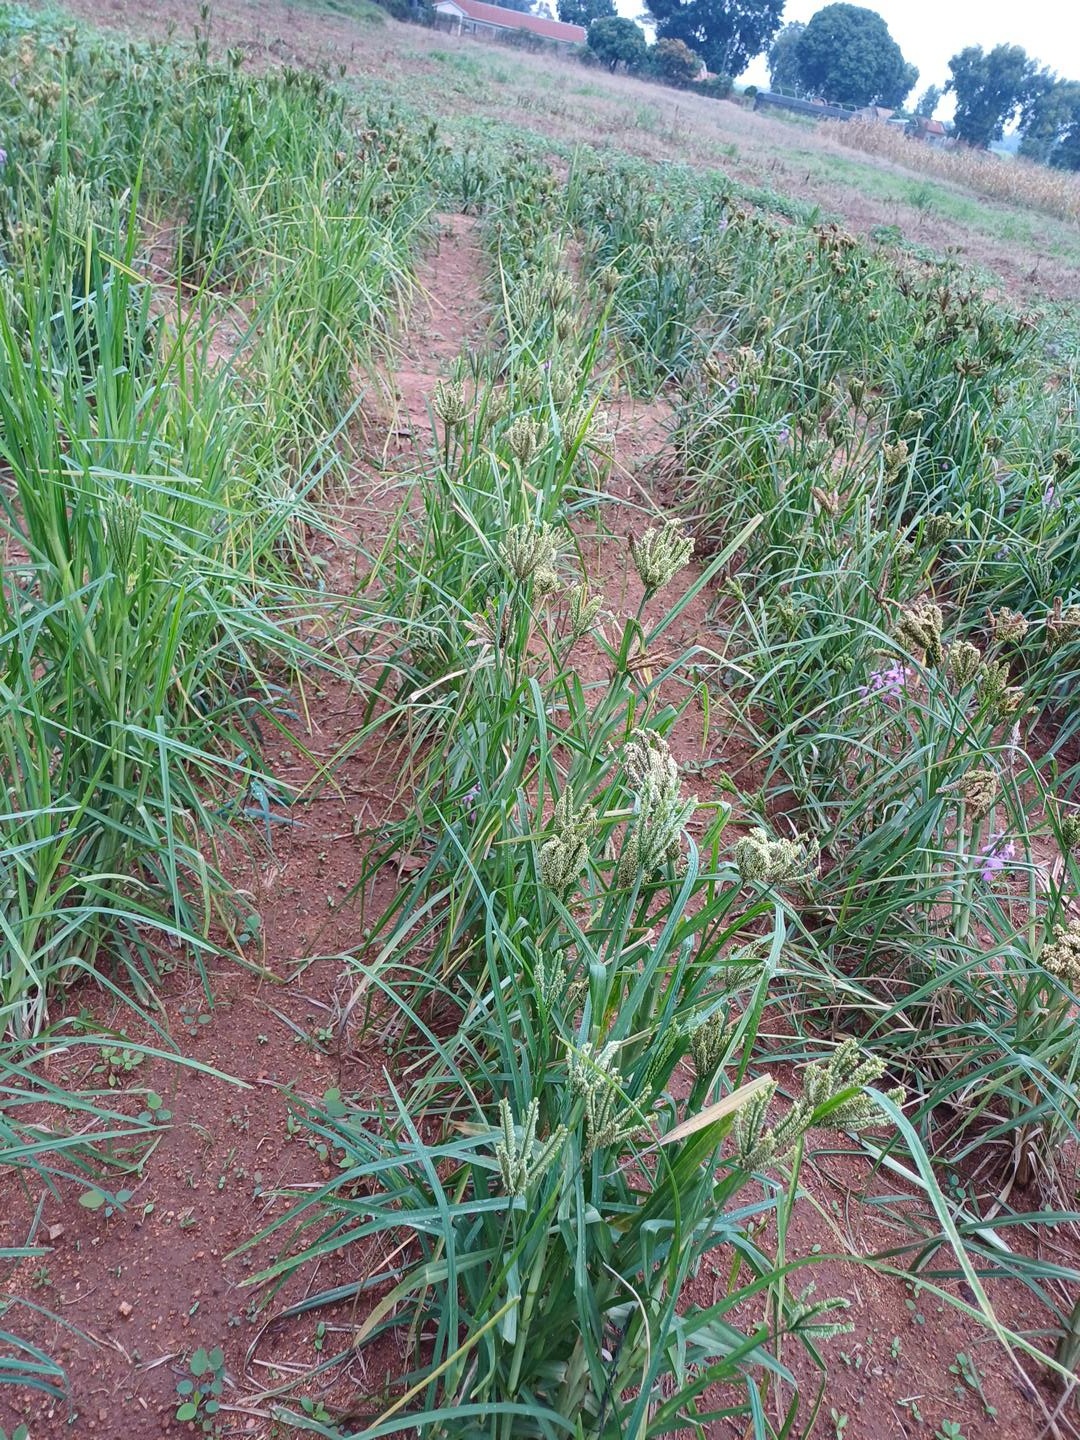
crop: finger millet
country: Kenya
